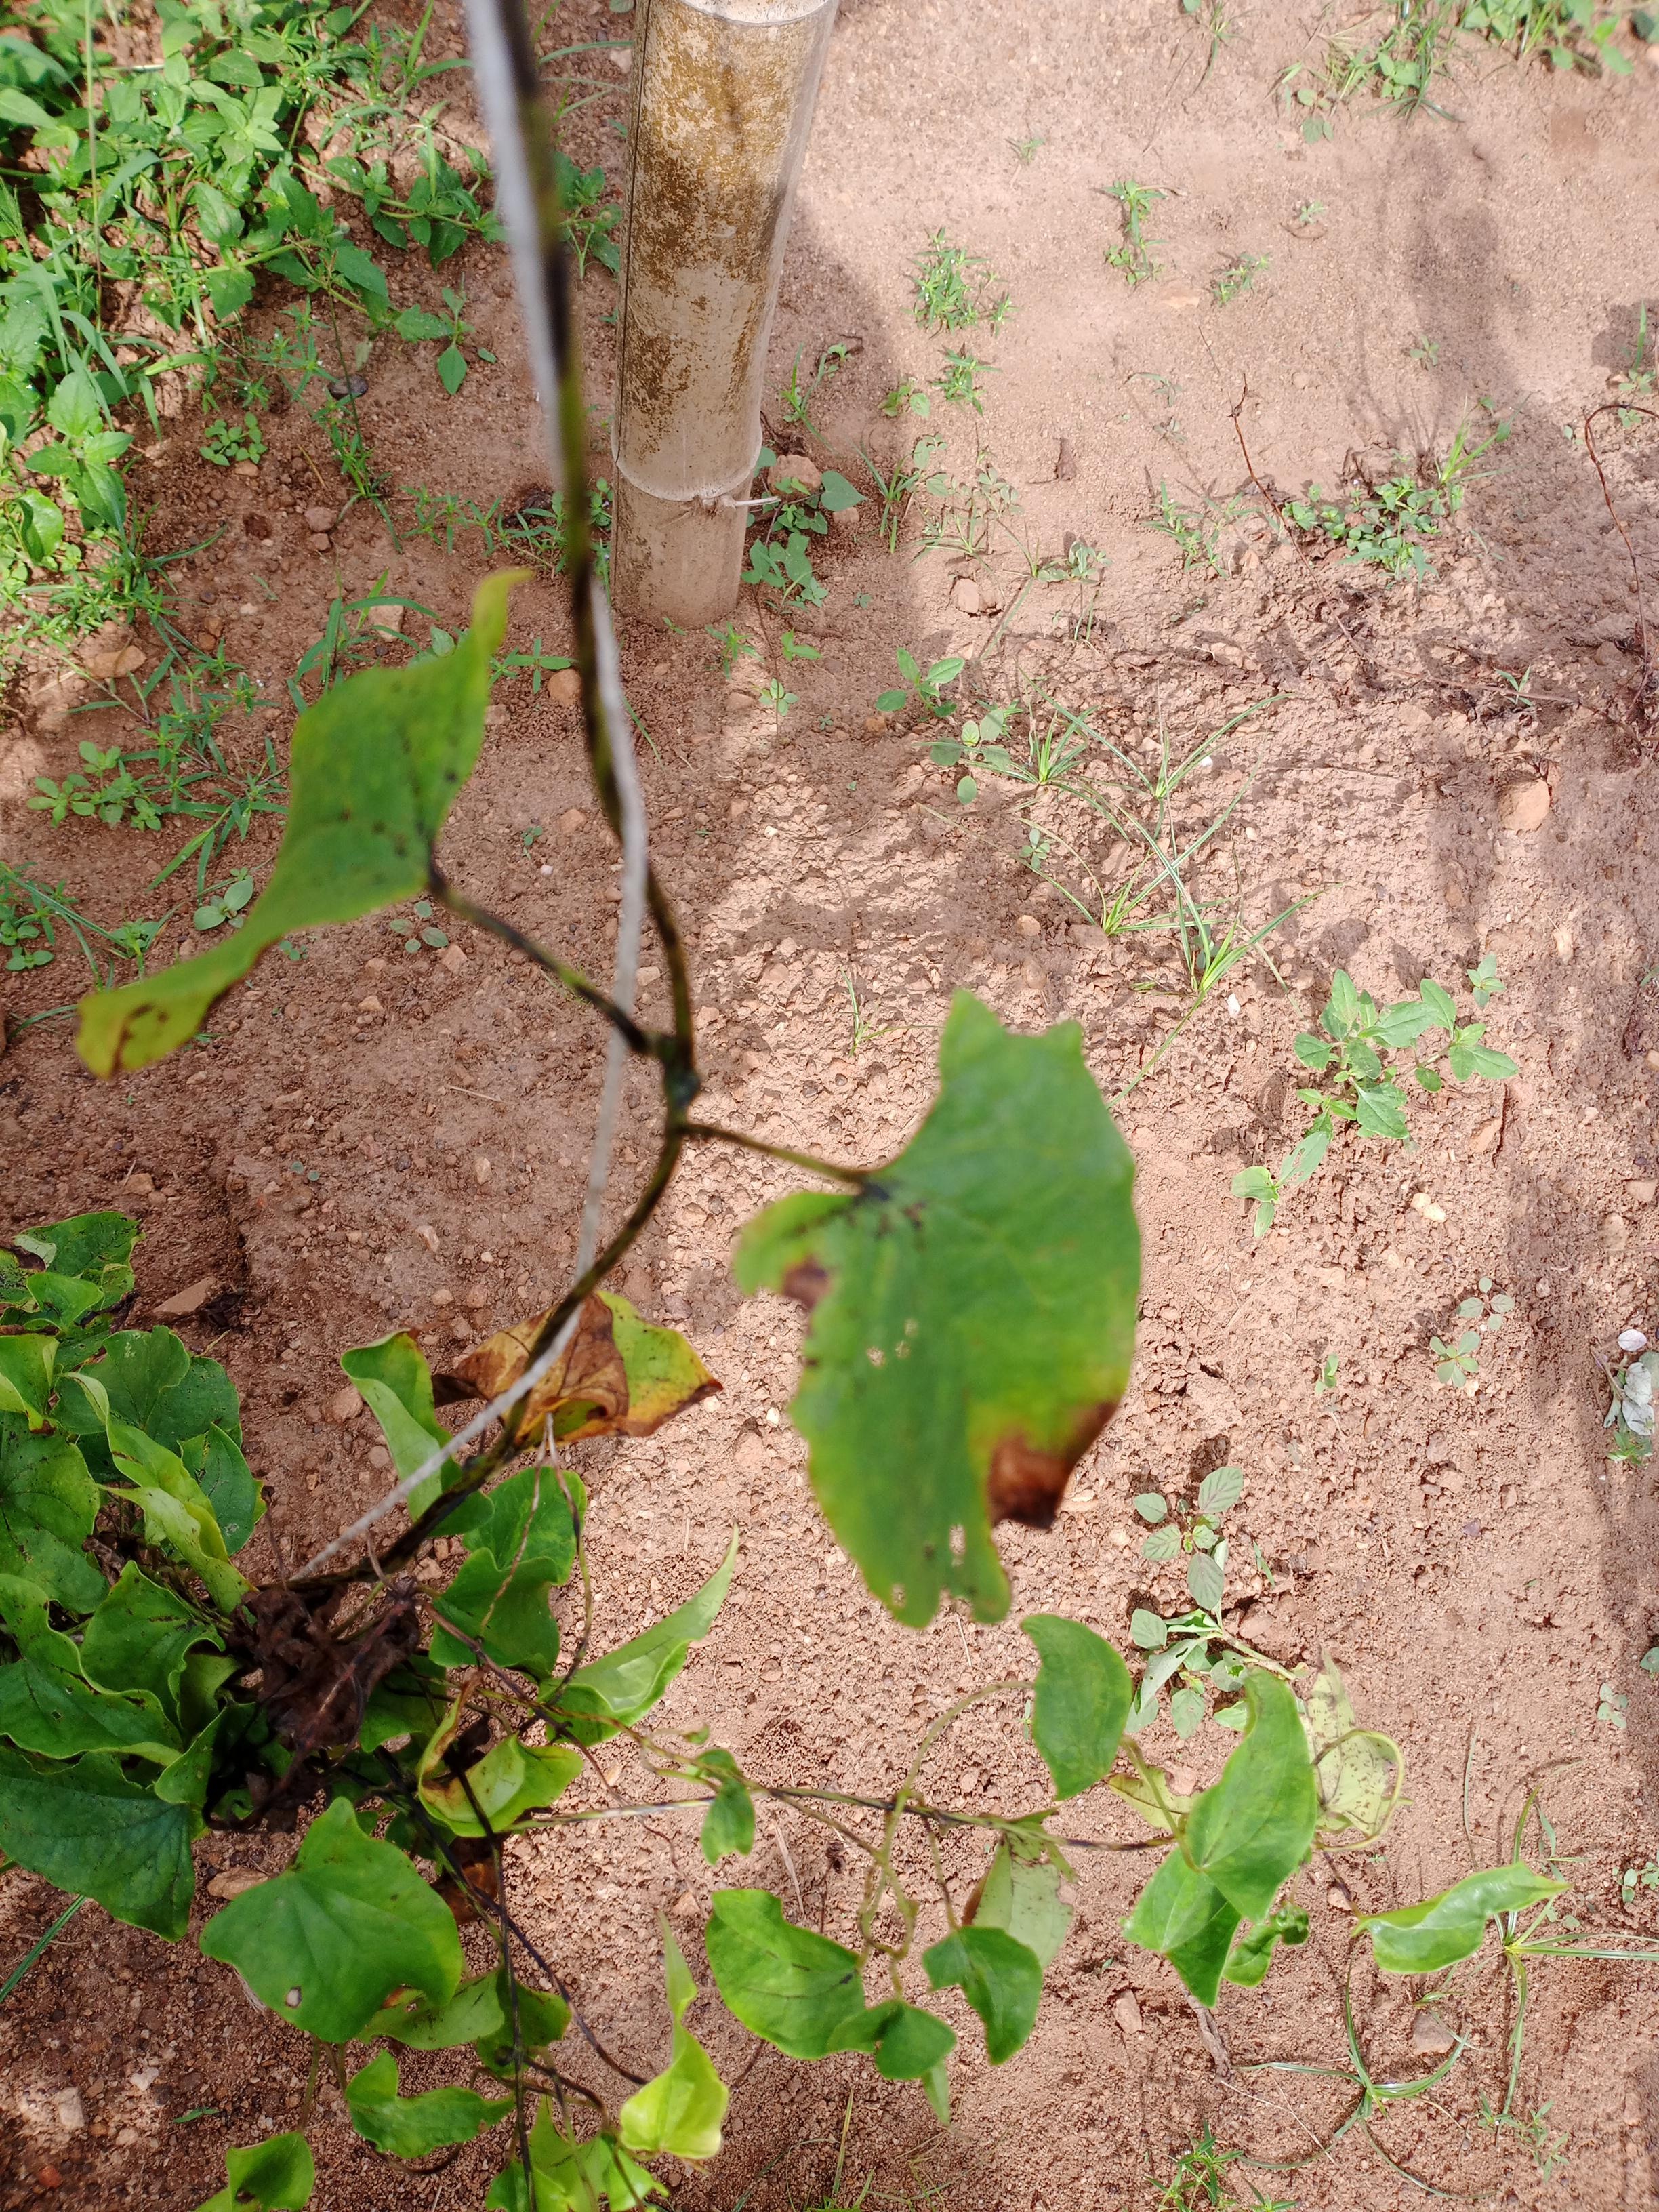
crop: yam
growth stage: vegetative
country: Nigeria
